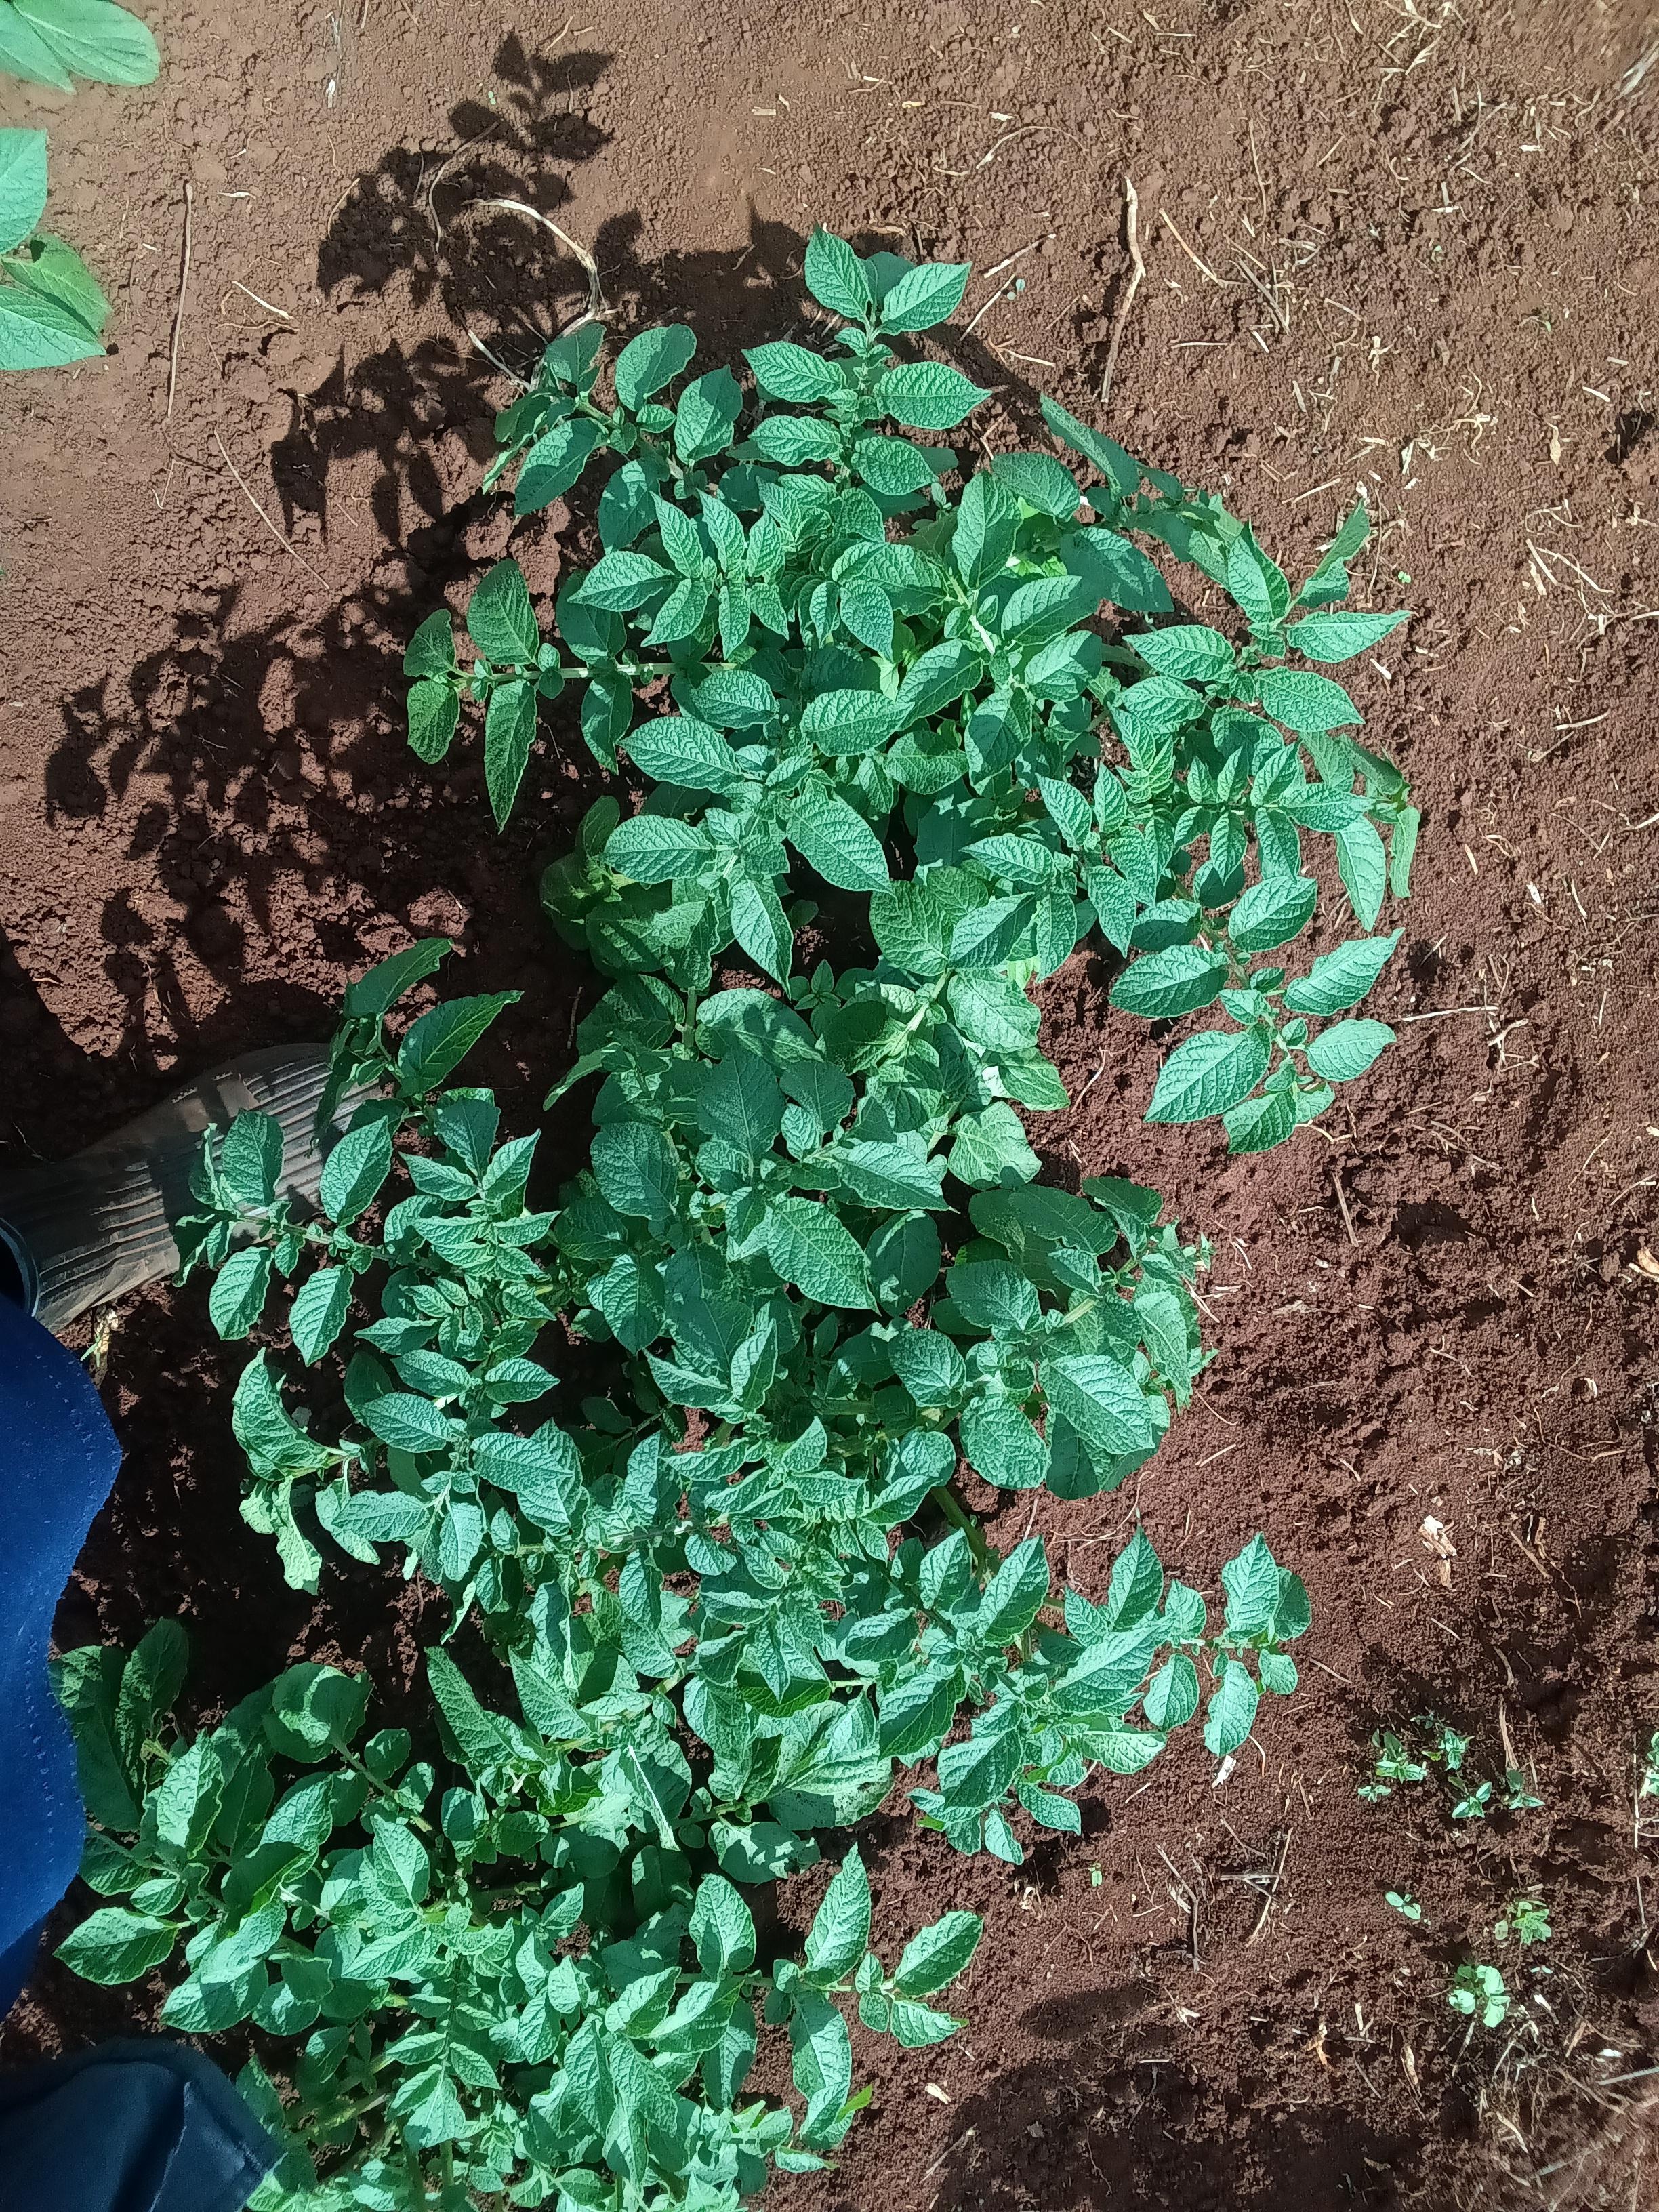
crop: potato
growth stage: emergence
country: Kenya
